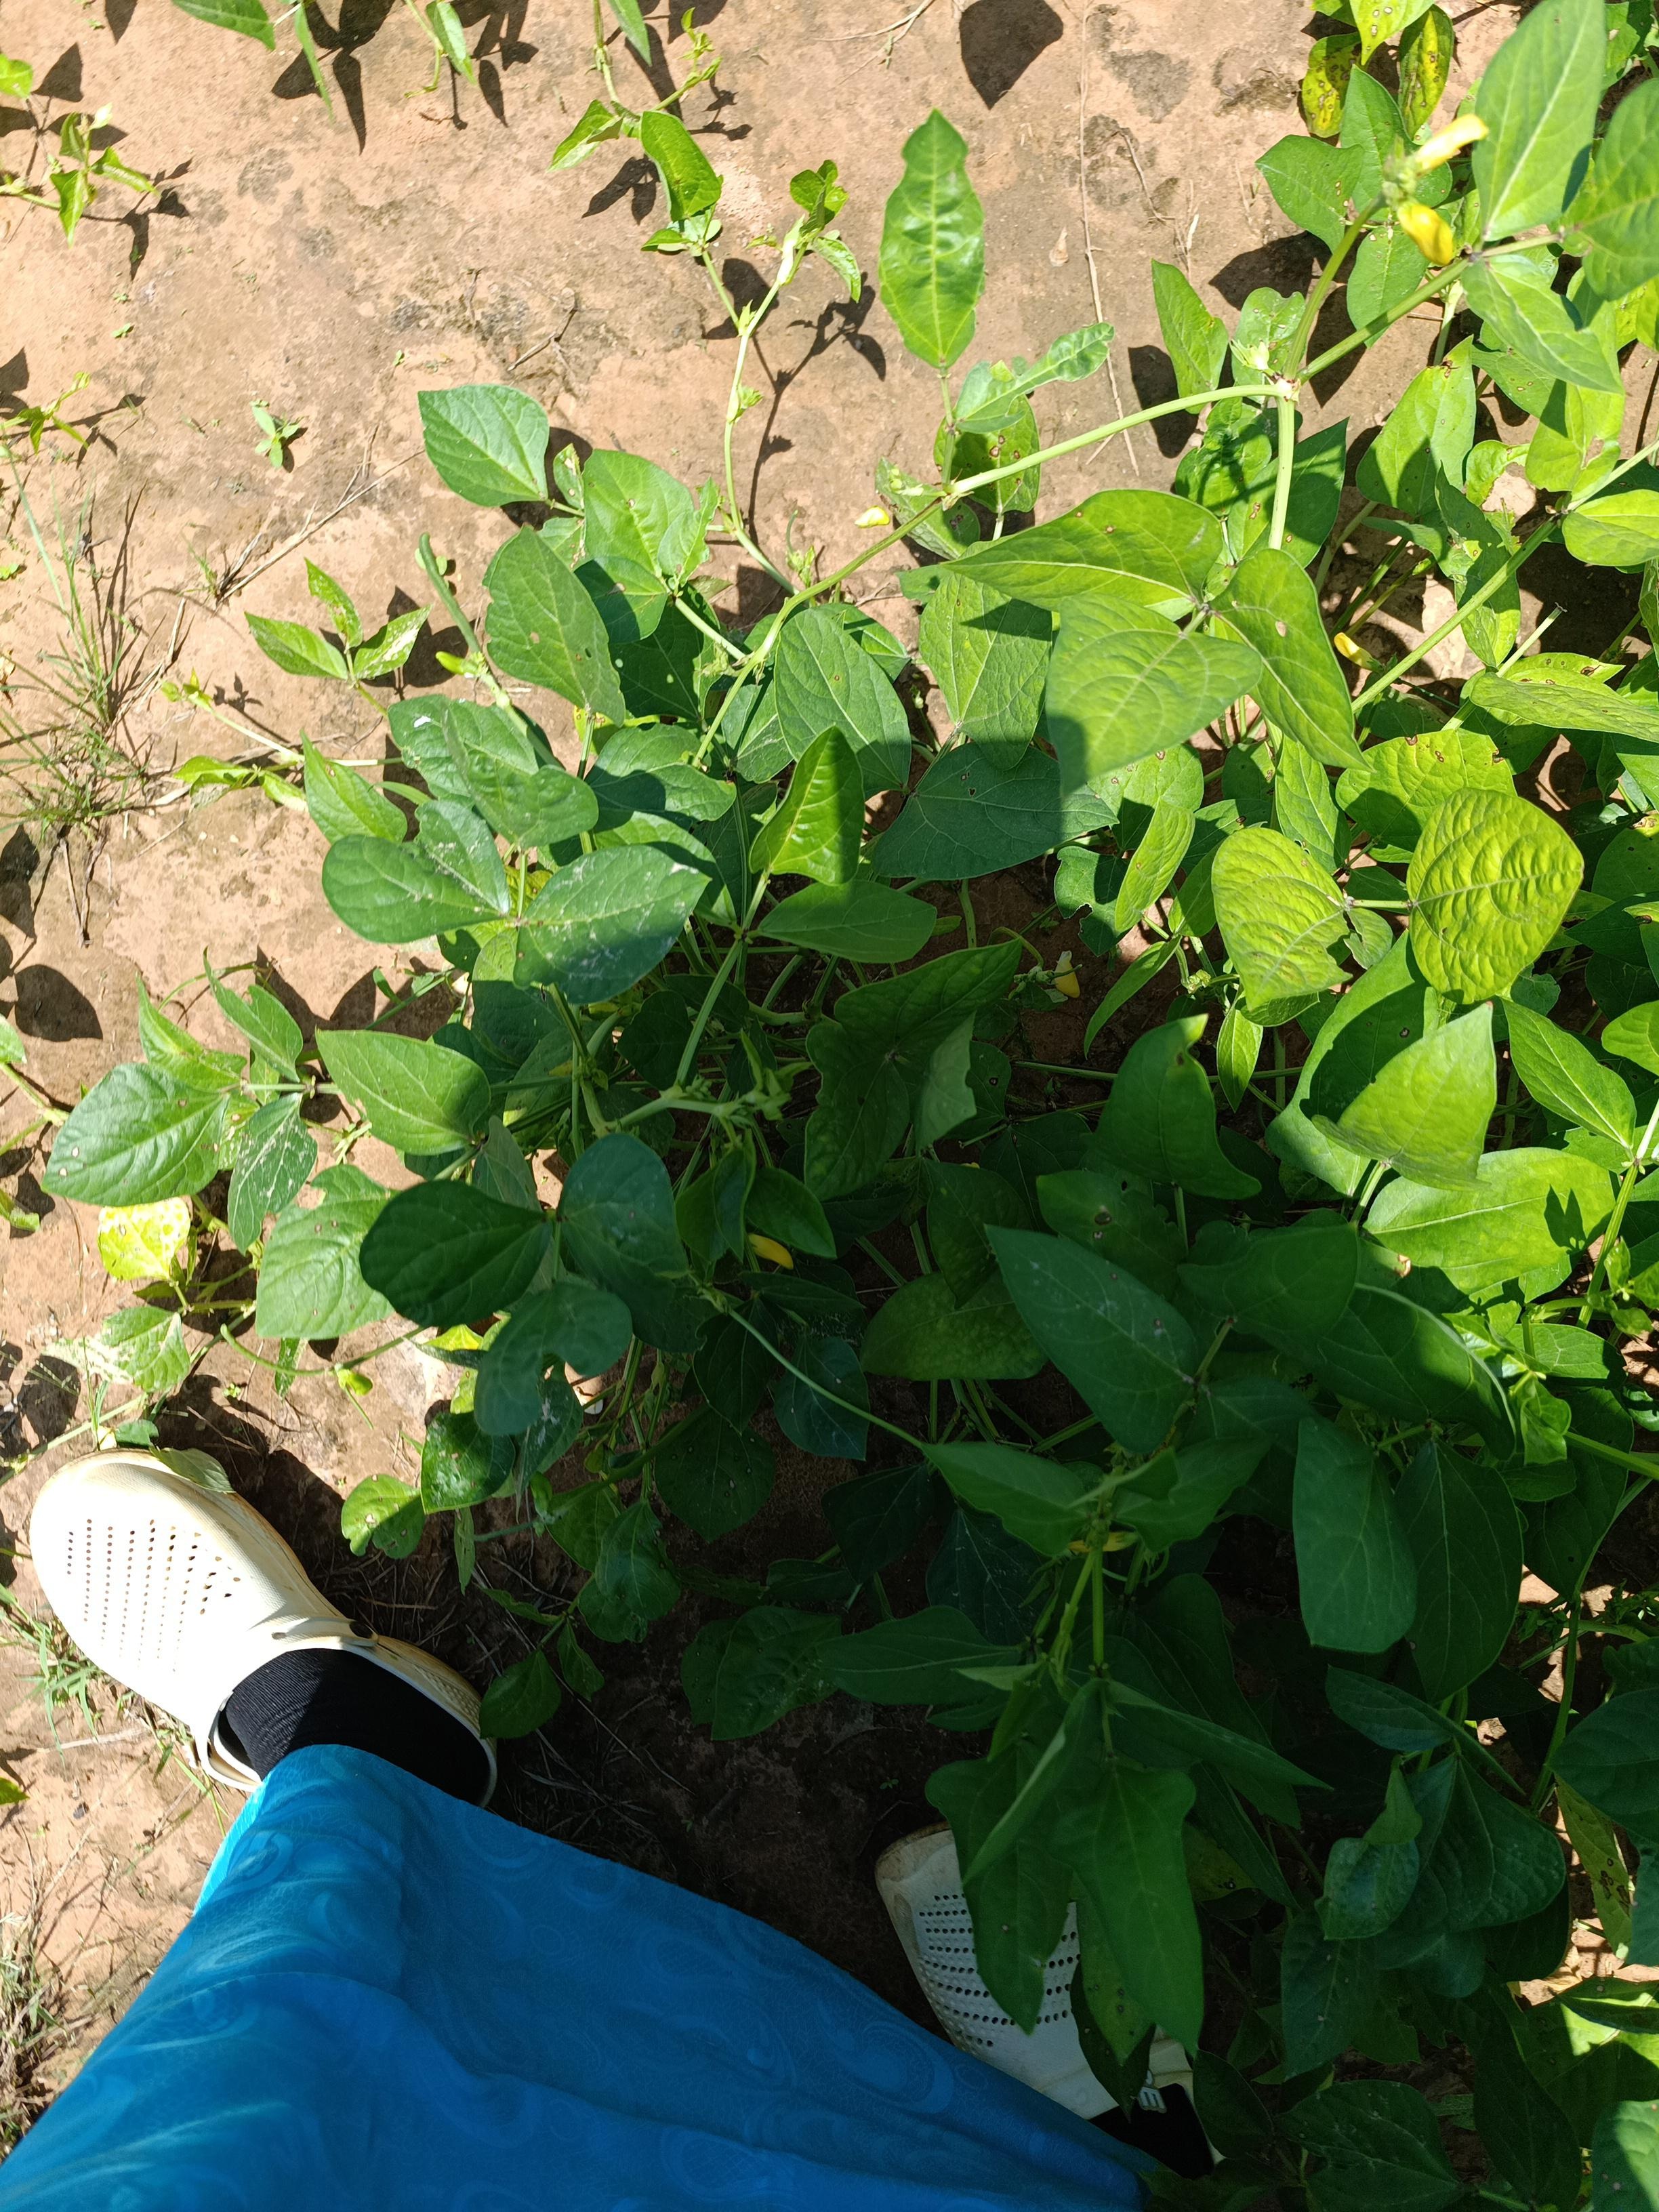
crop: cowpea
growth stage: development pod
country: Nigeria
